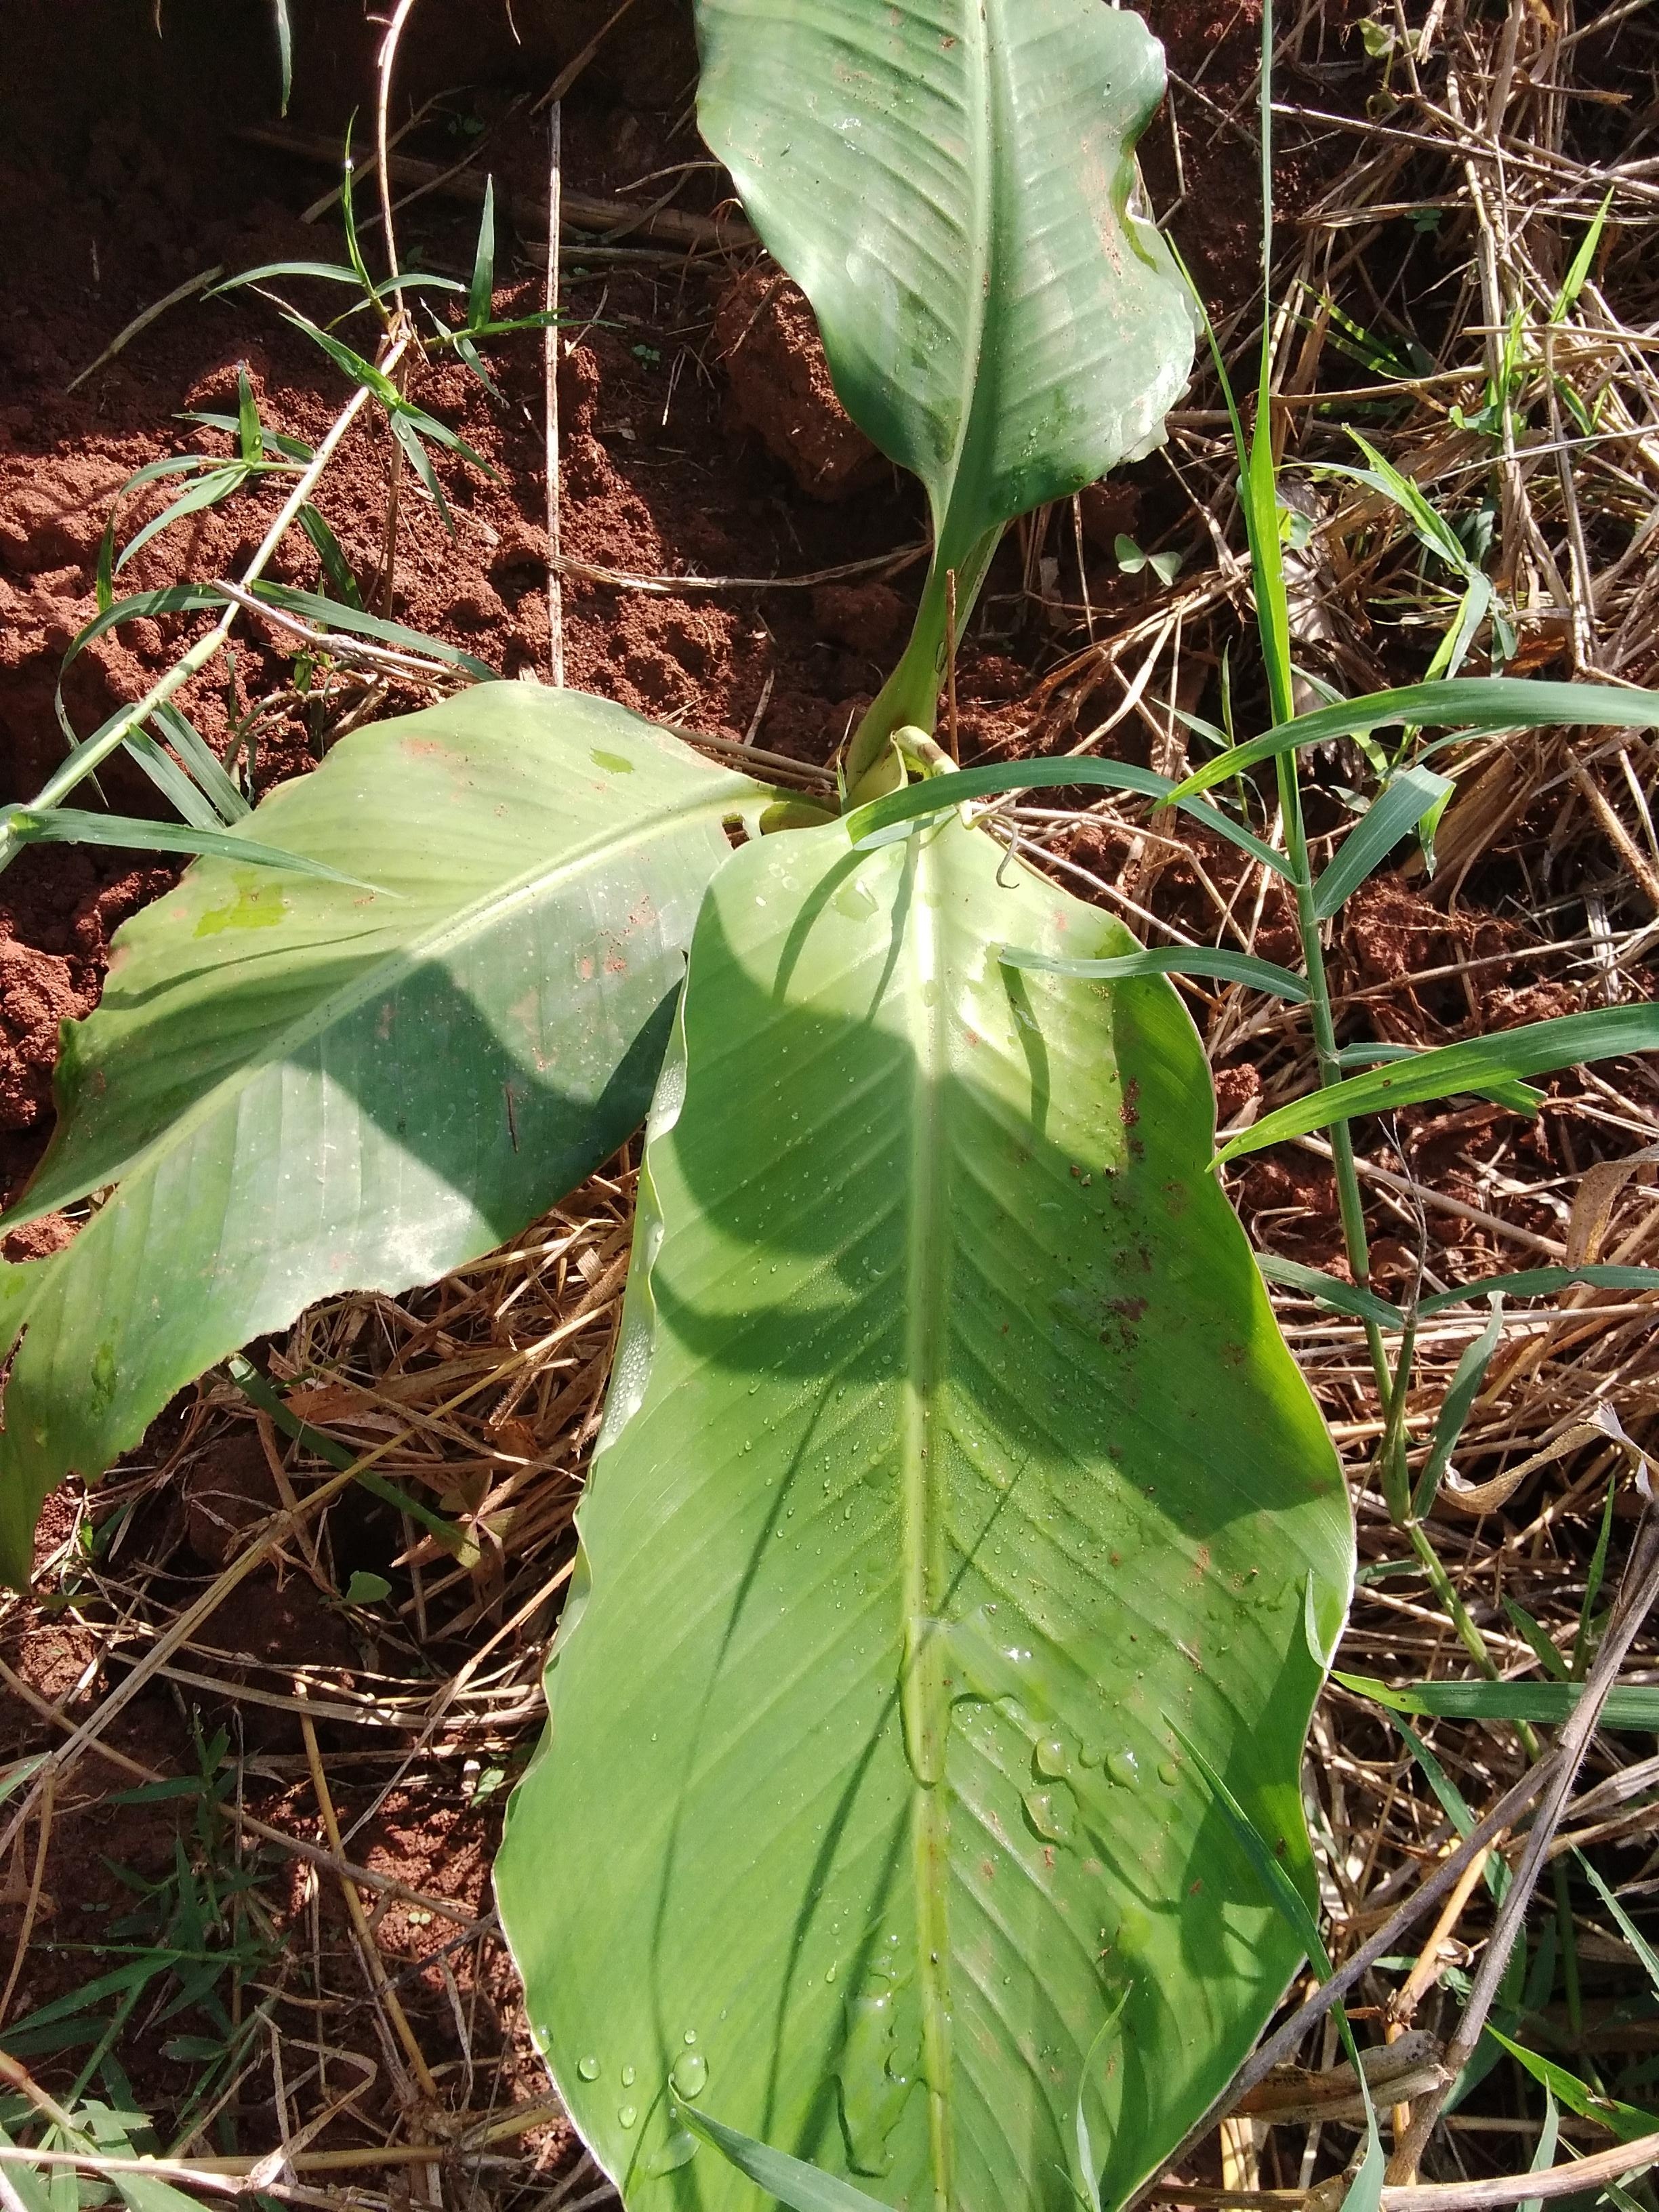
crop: banana
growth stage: vegetative
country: Tanzania
